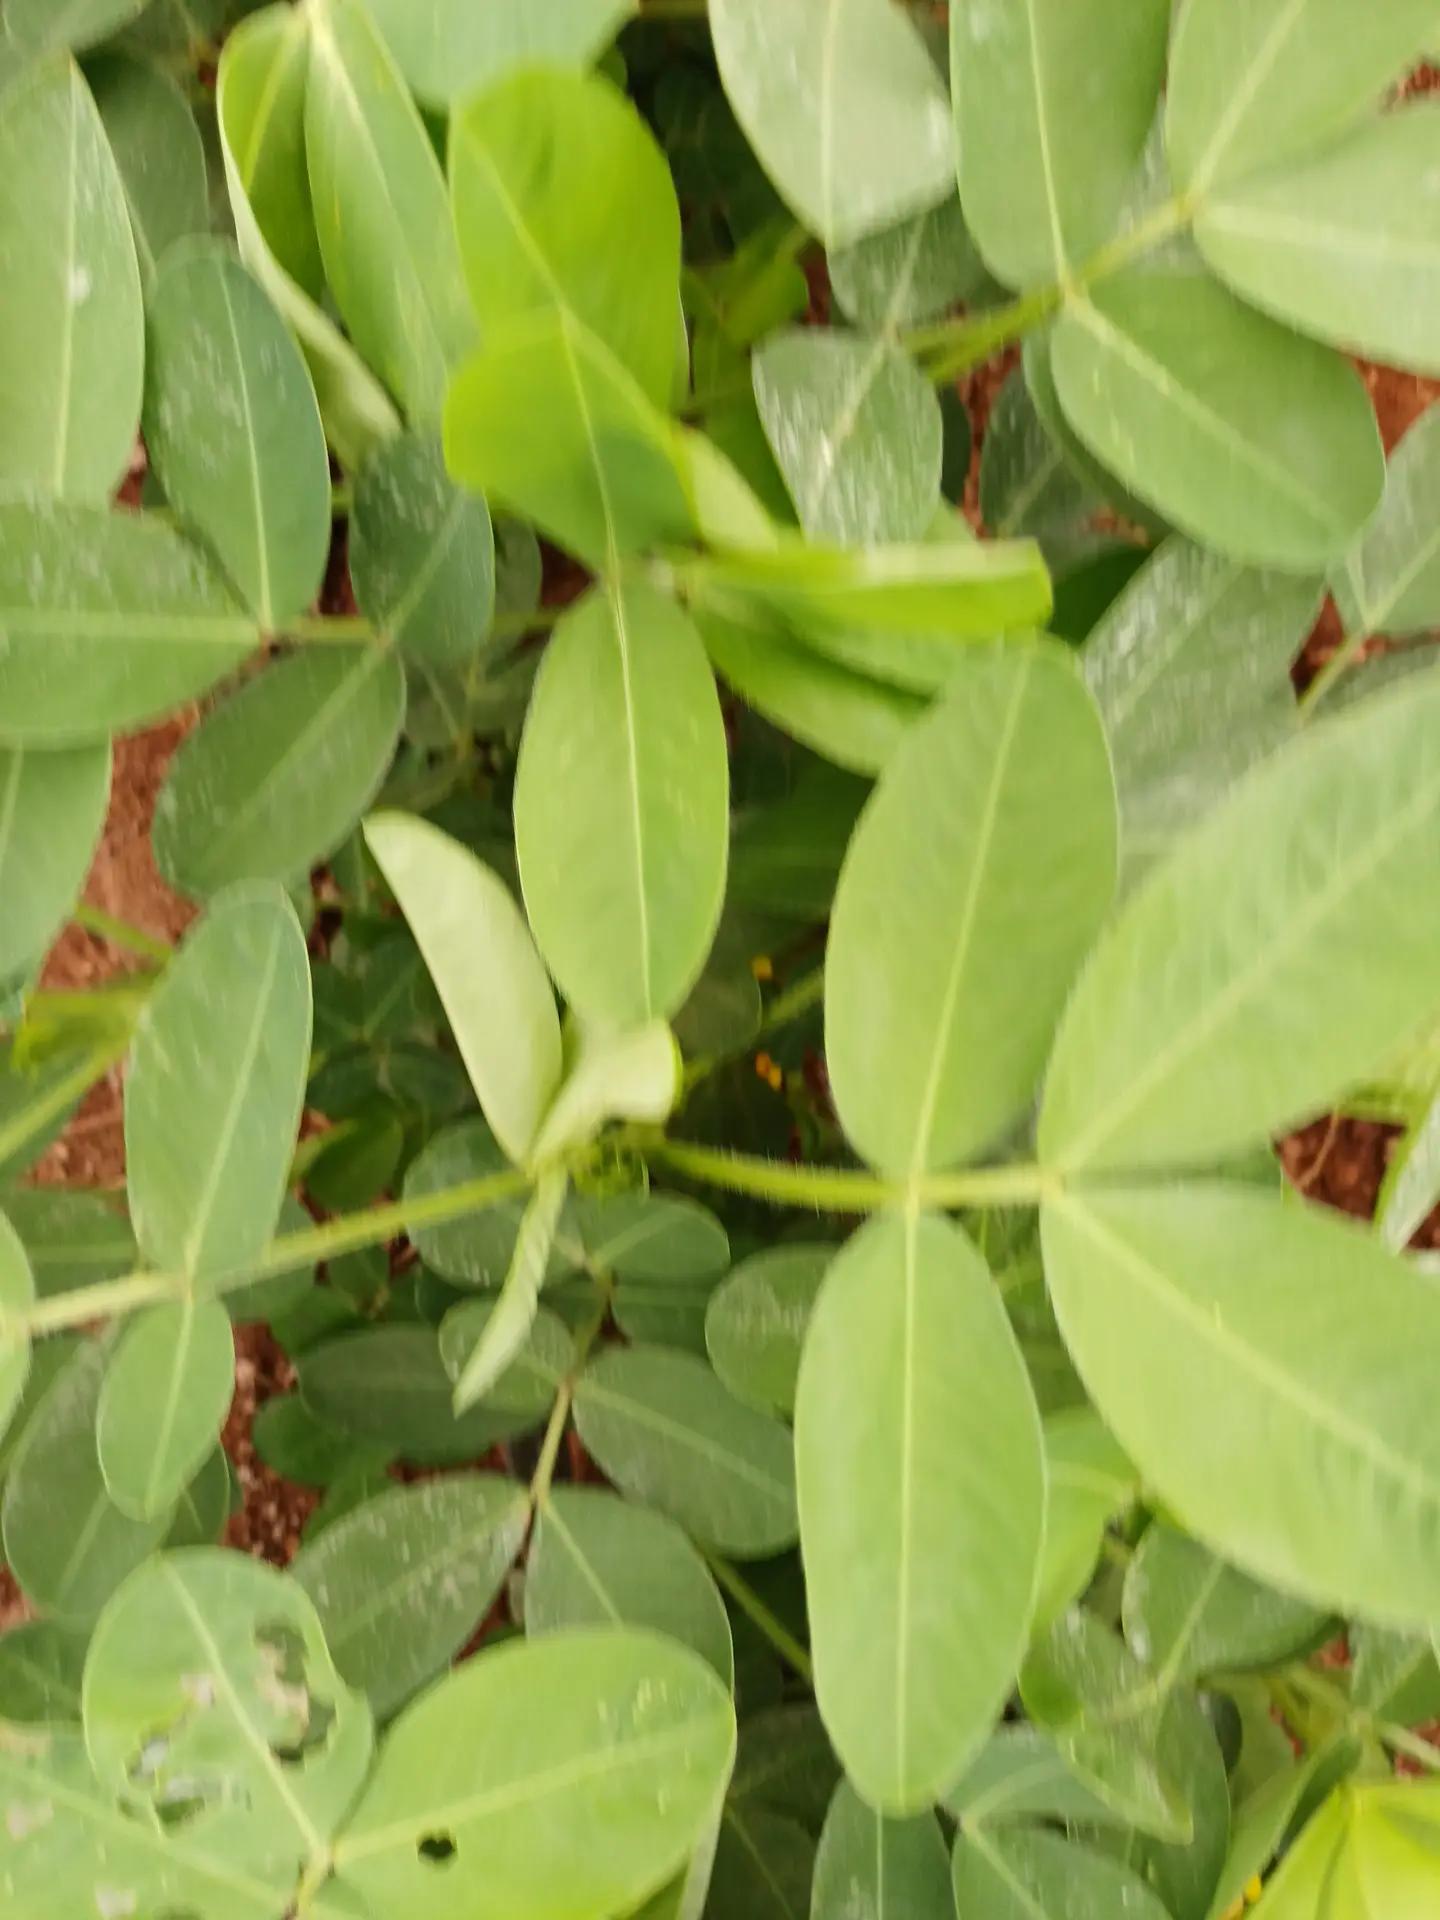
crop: groundnut
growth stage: flowering
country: Kenya
